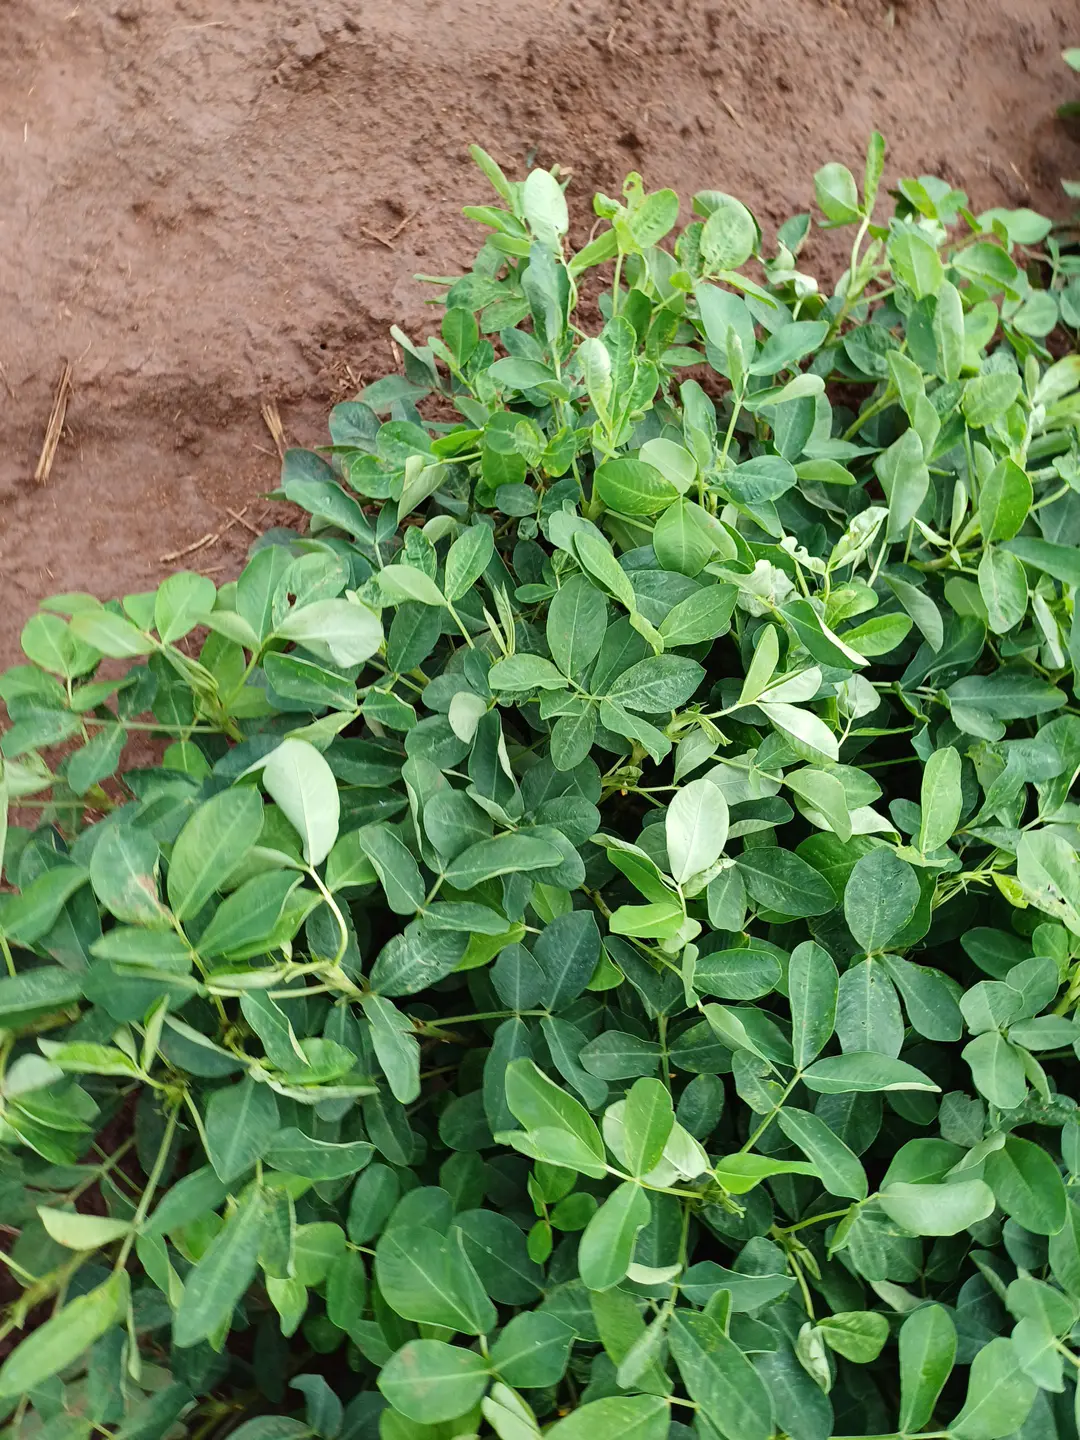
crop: groundnut
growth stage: flowering
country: Kenya
